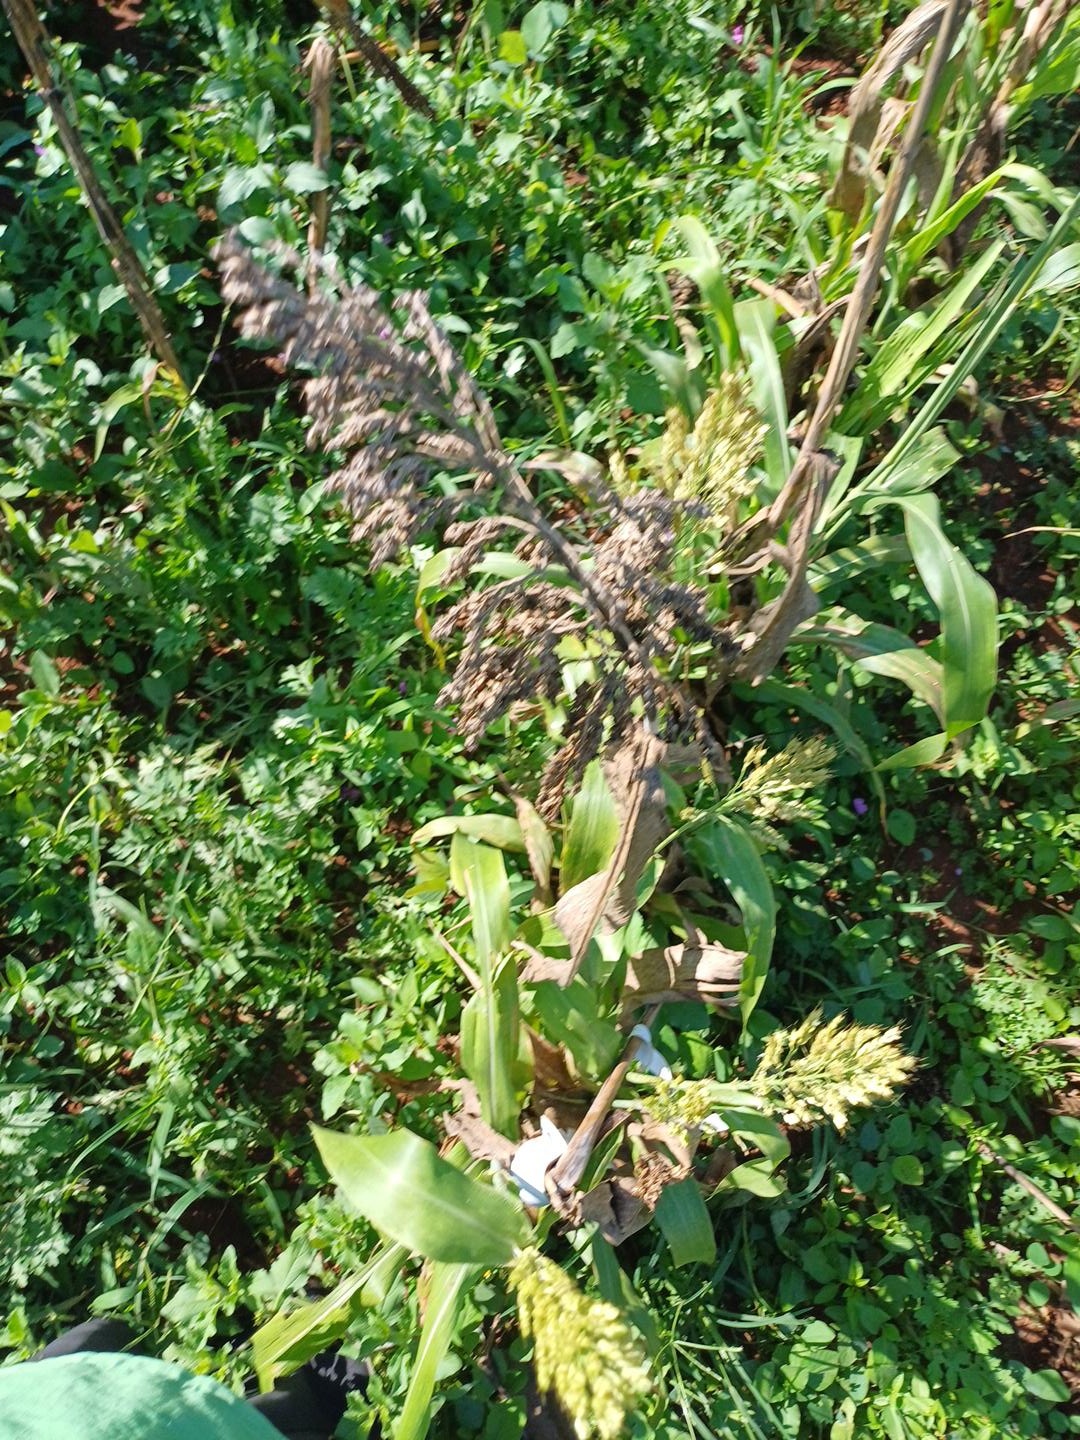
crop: sorghum
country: Kenya
